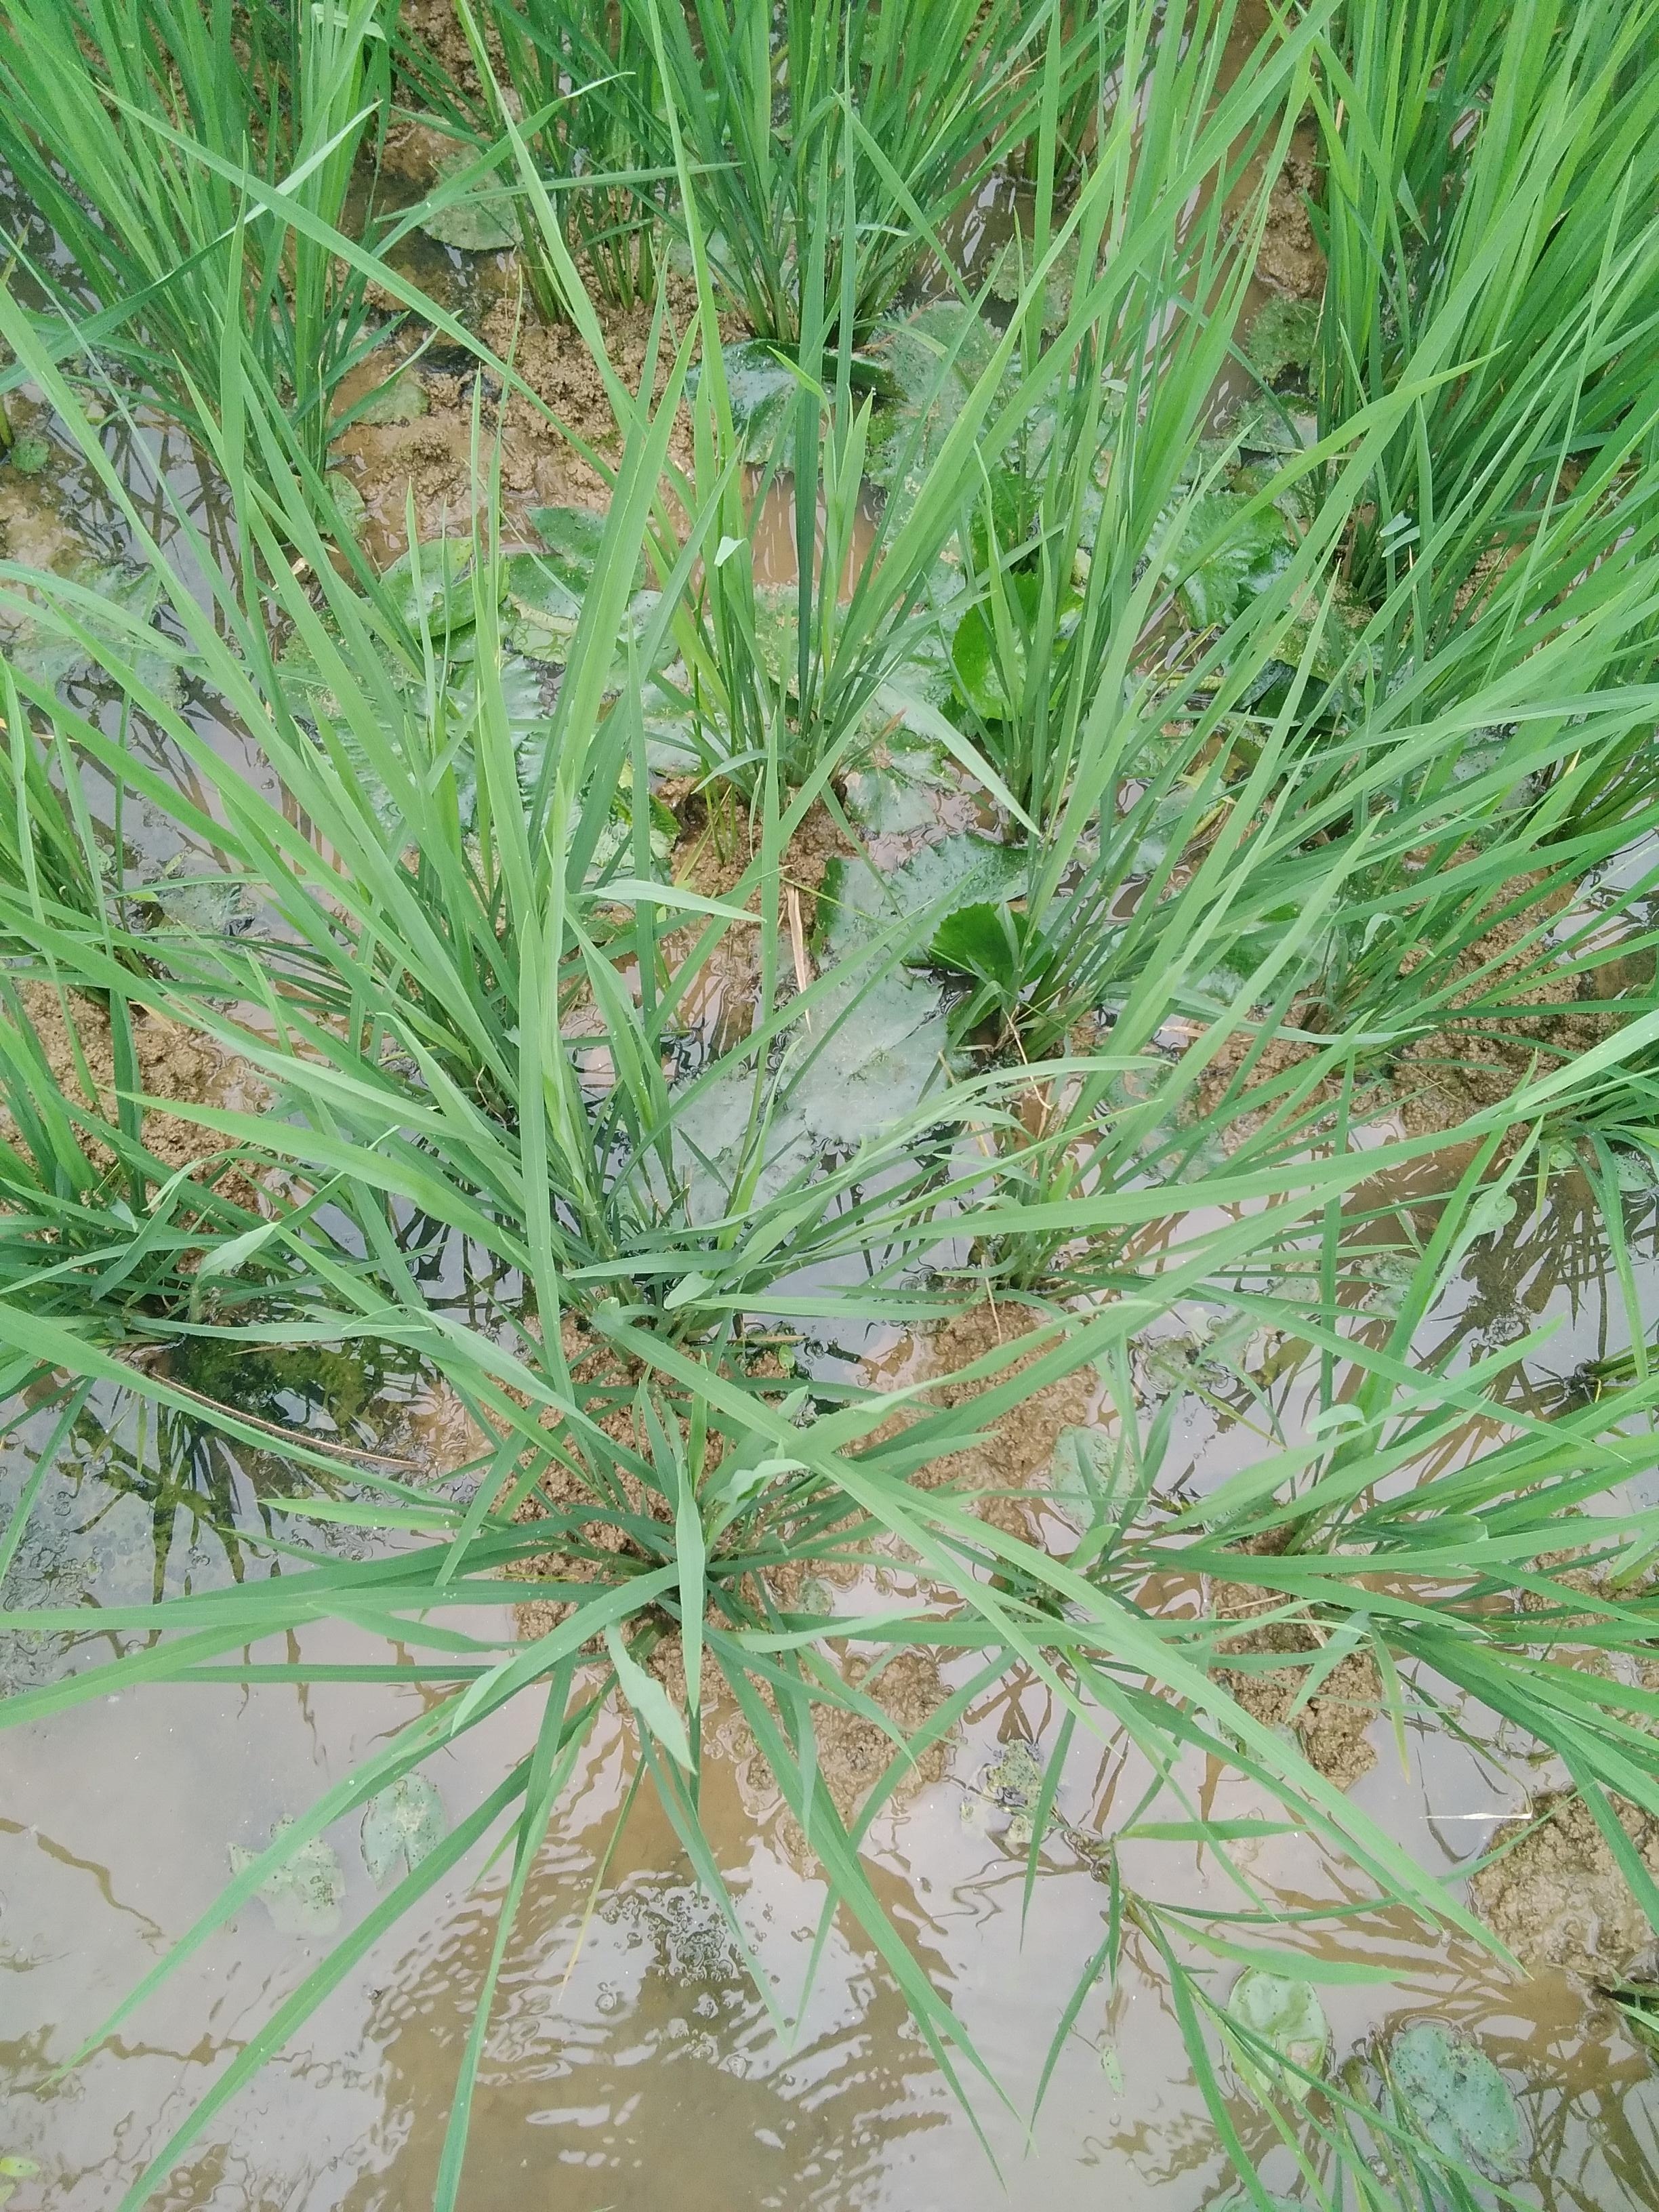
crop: rice
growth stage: vegetative
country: Nigeria
